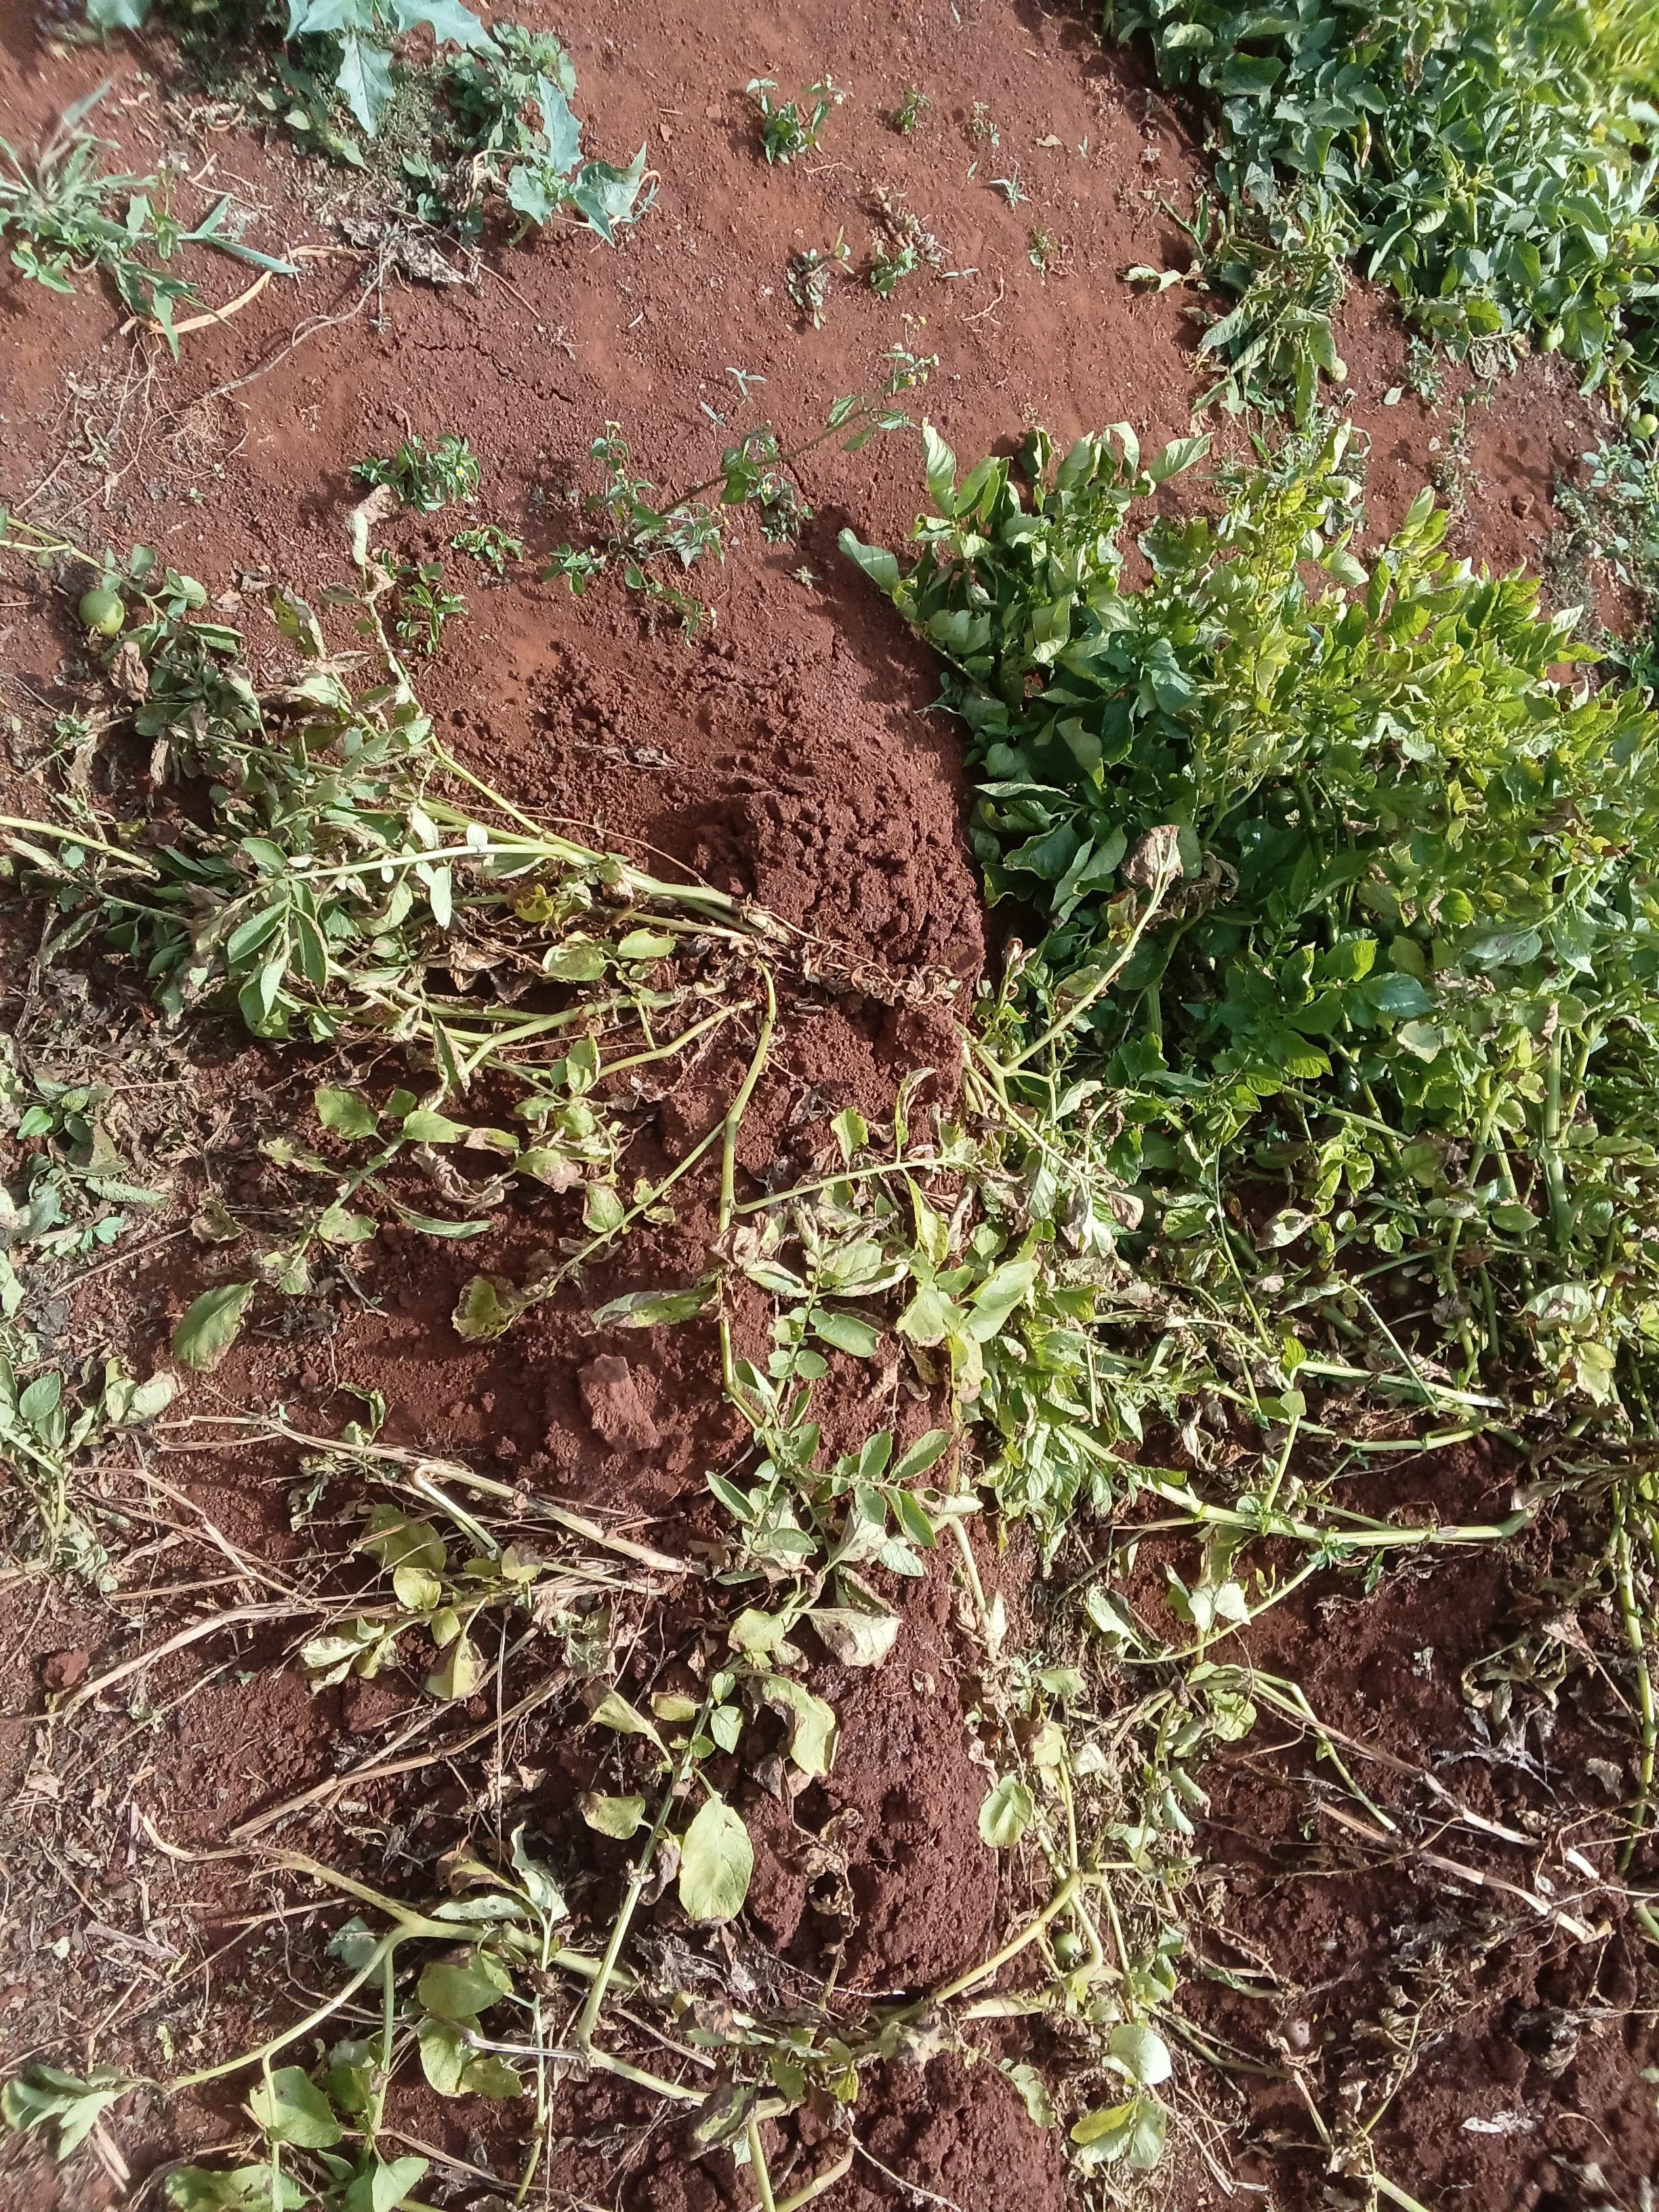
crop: potato
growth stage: maturity
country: Kenya
